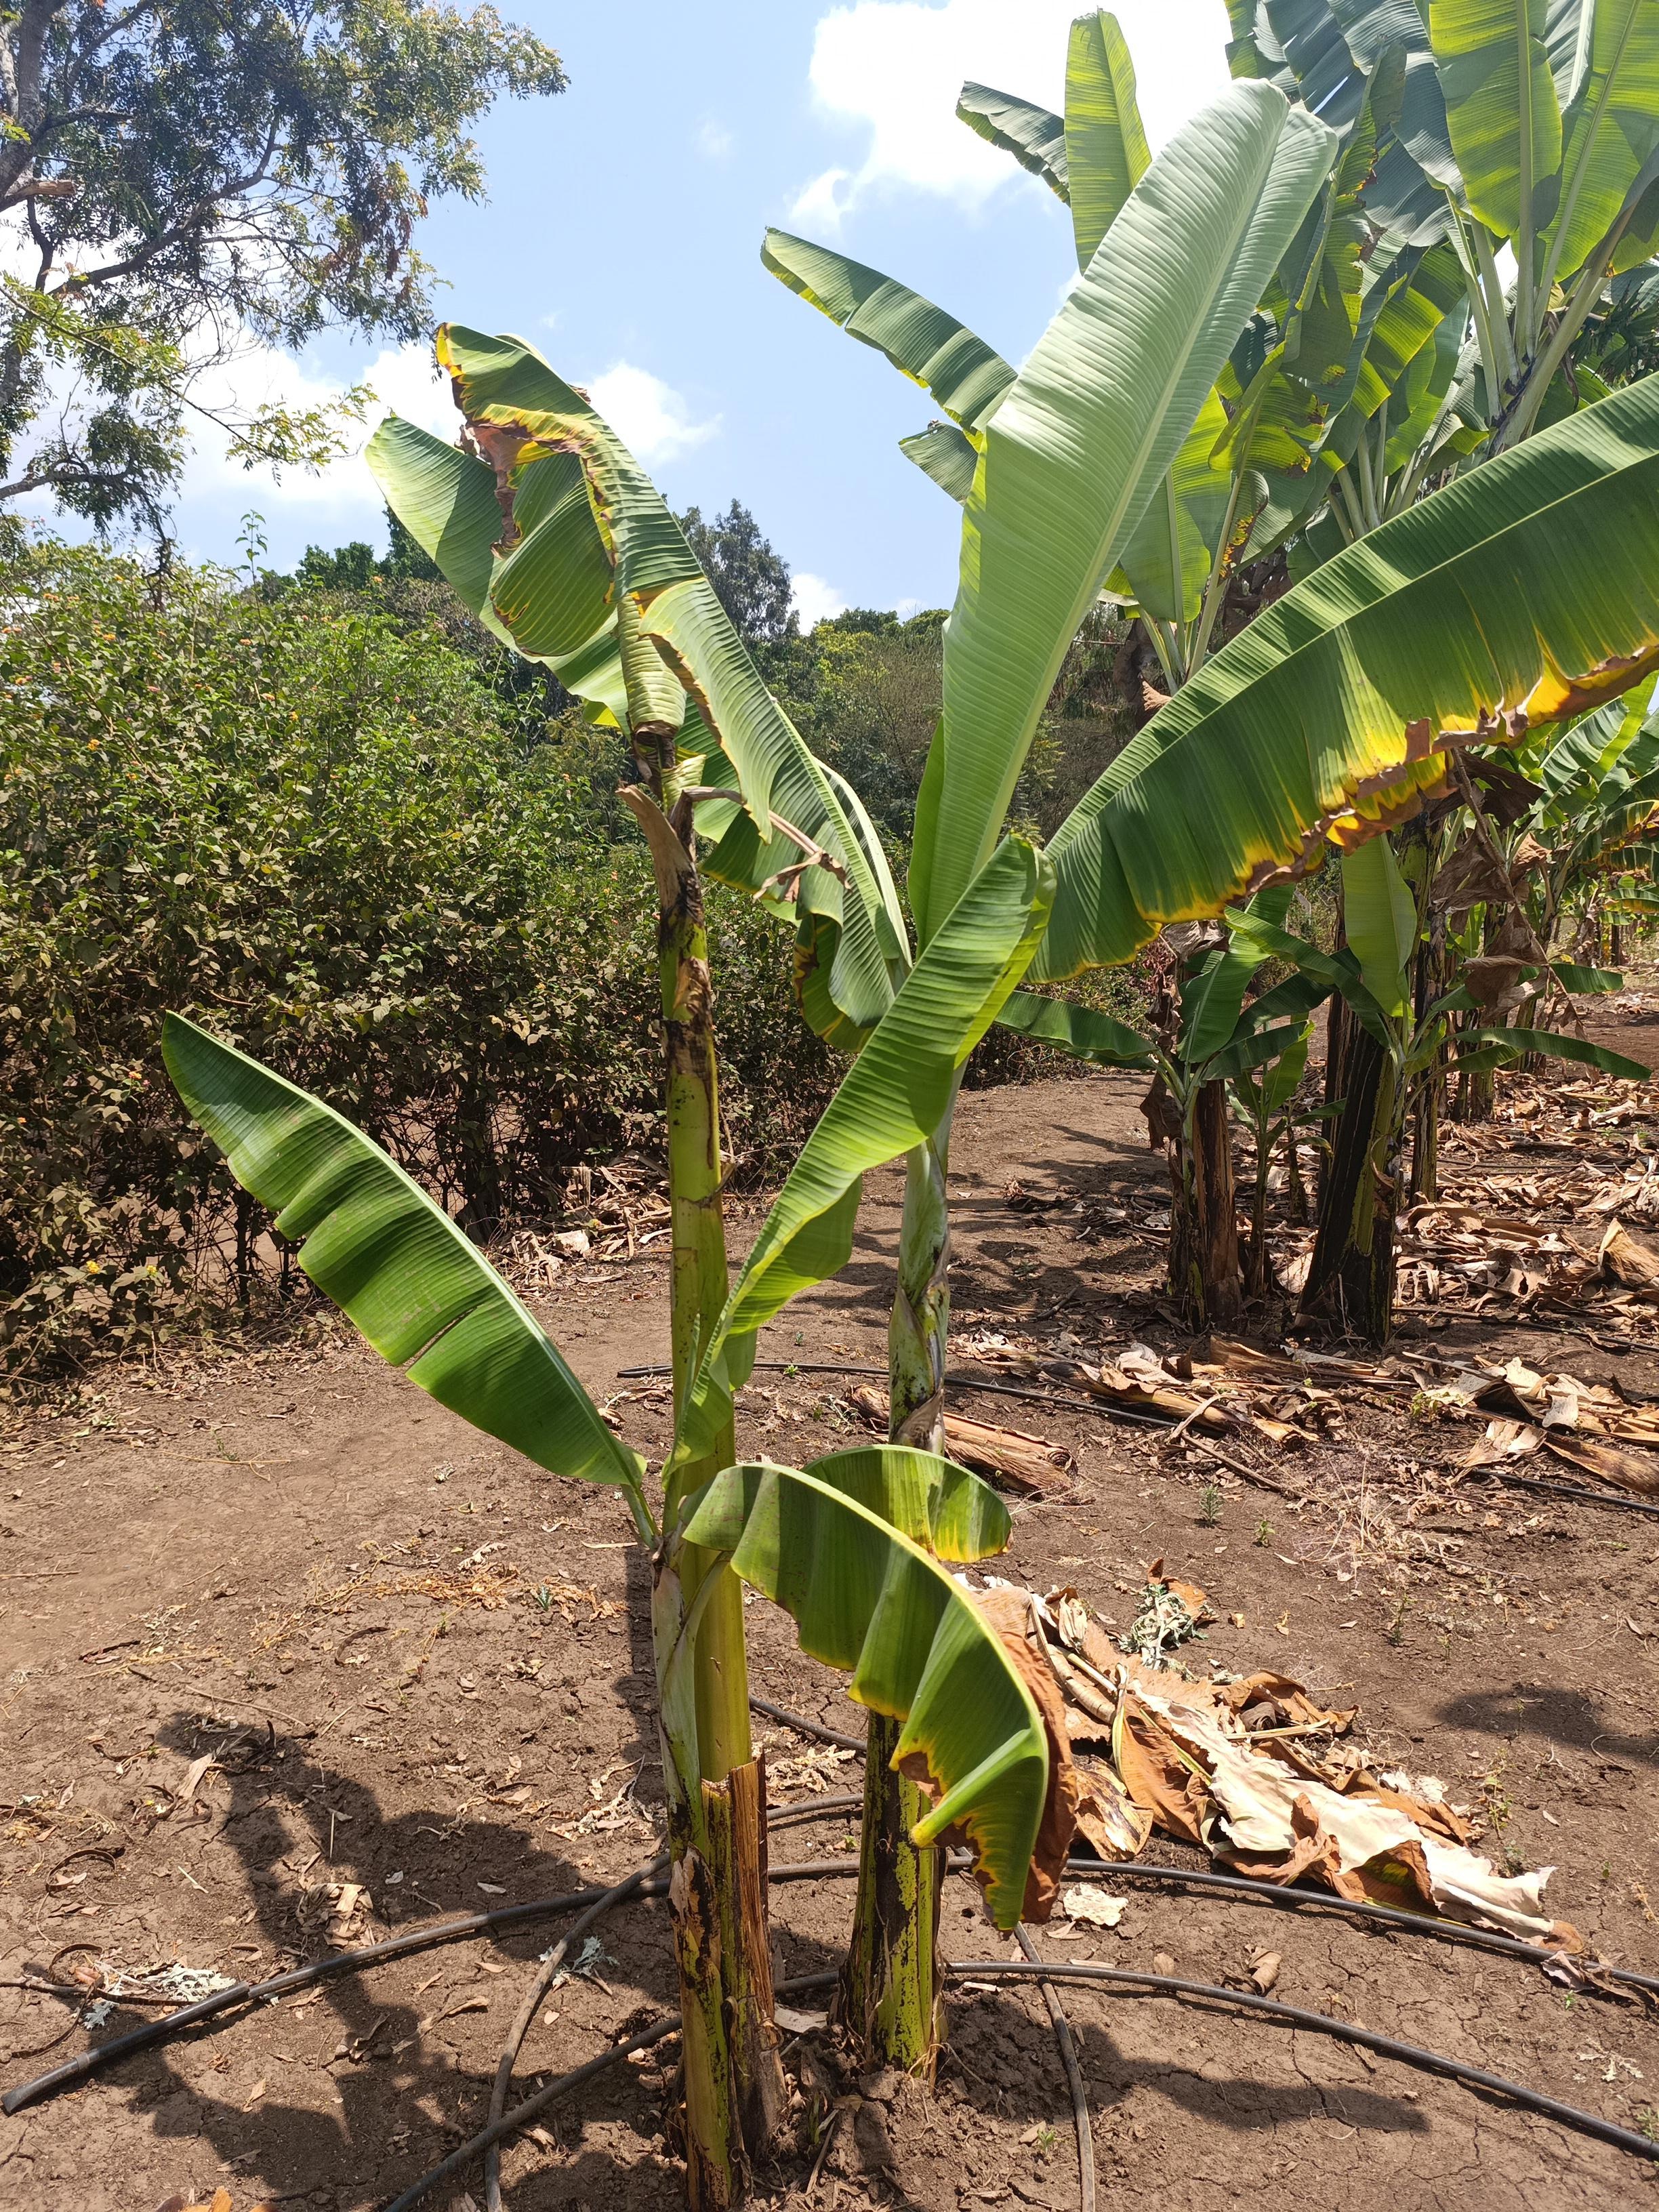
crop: banana
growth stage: vegetative
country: Tanzania
